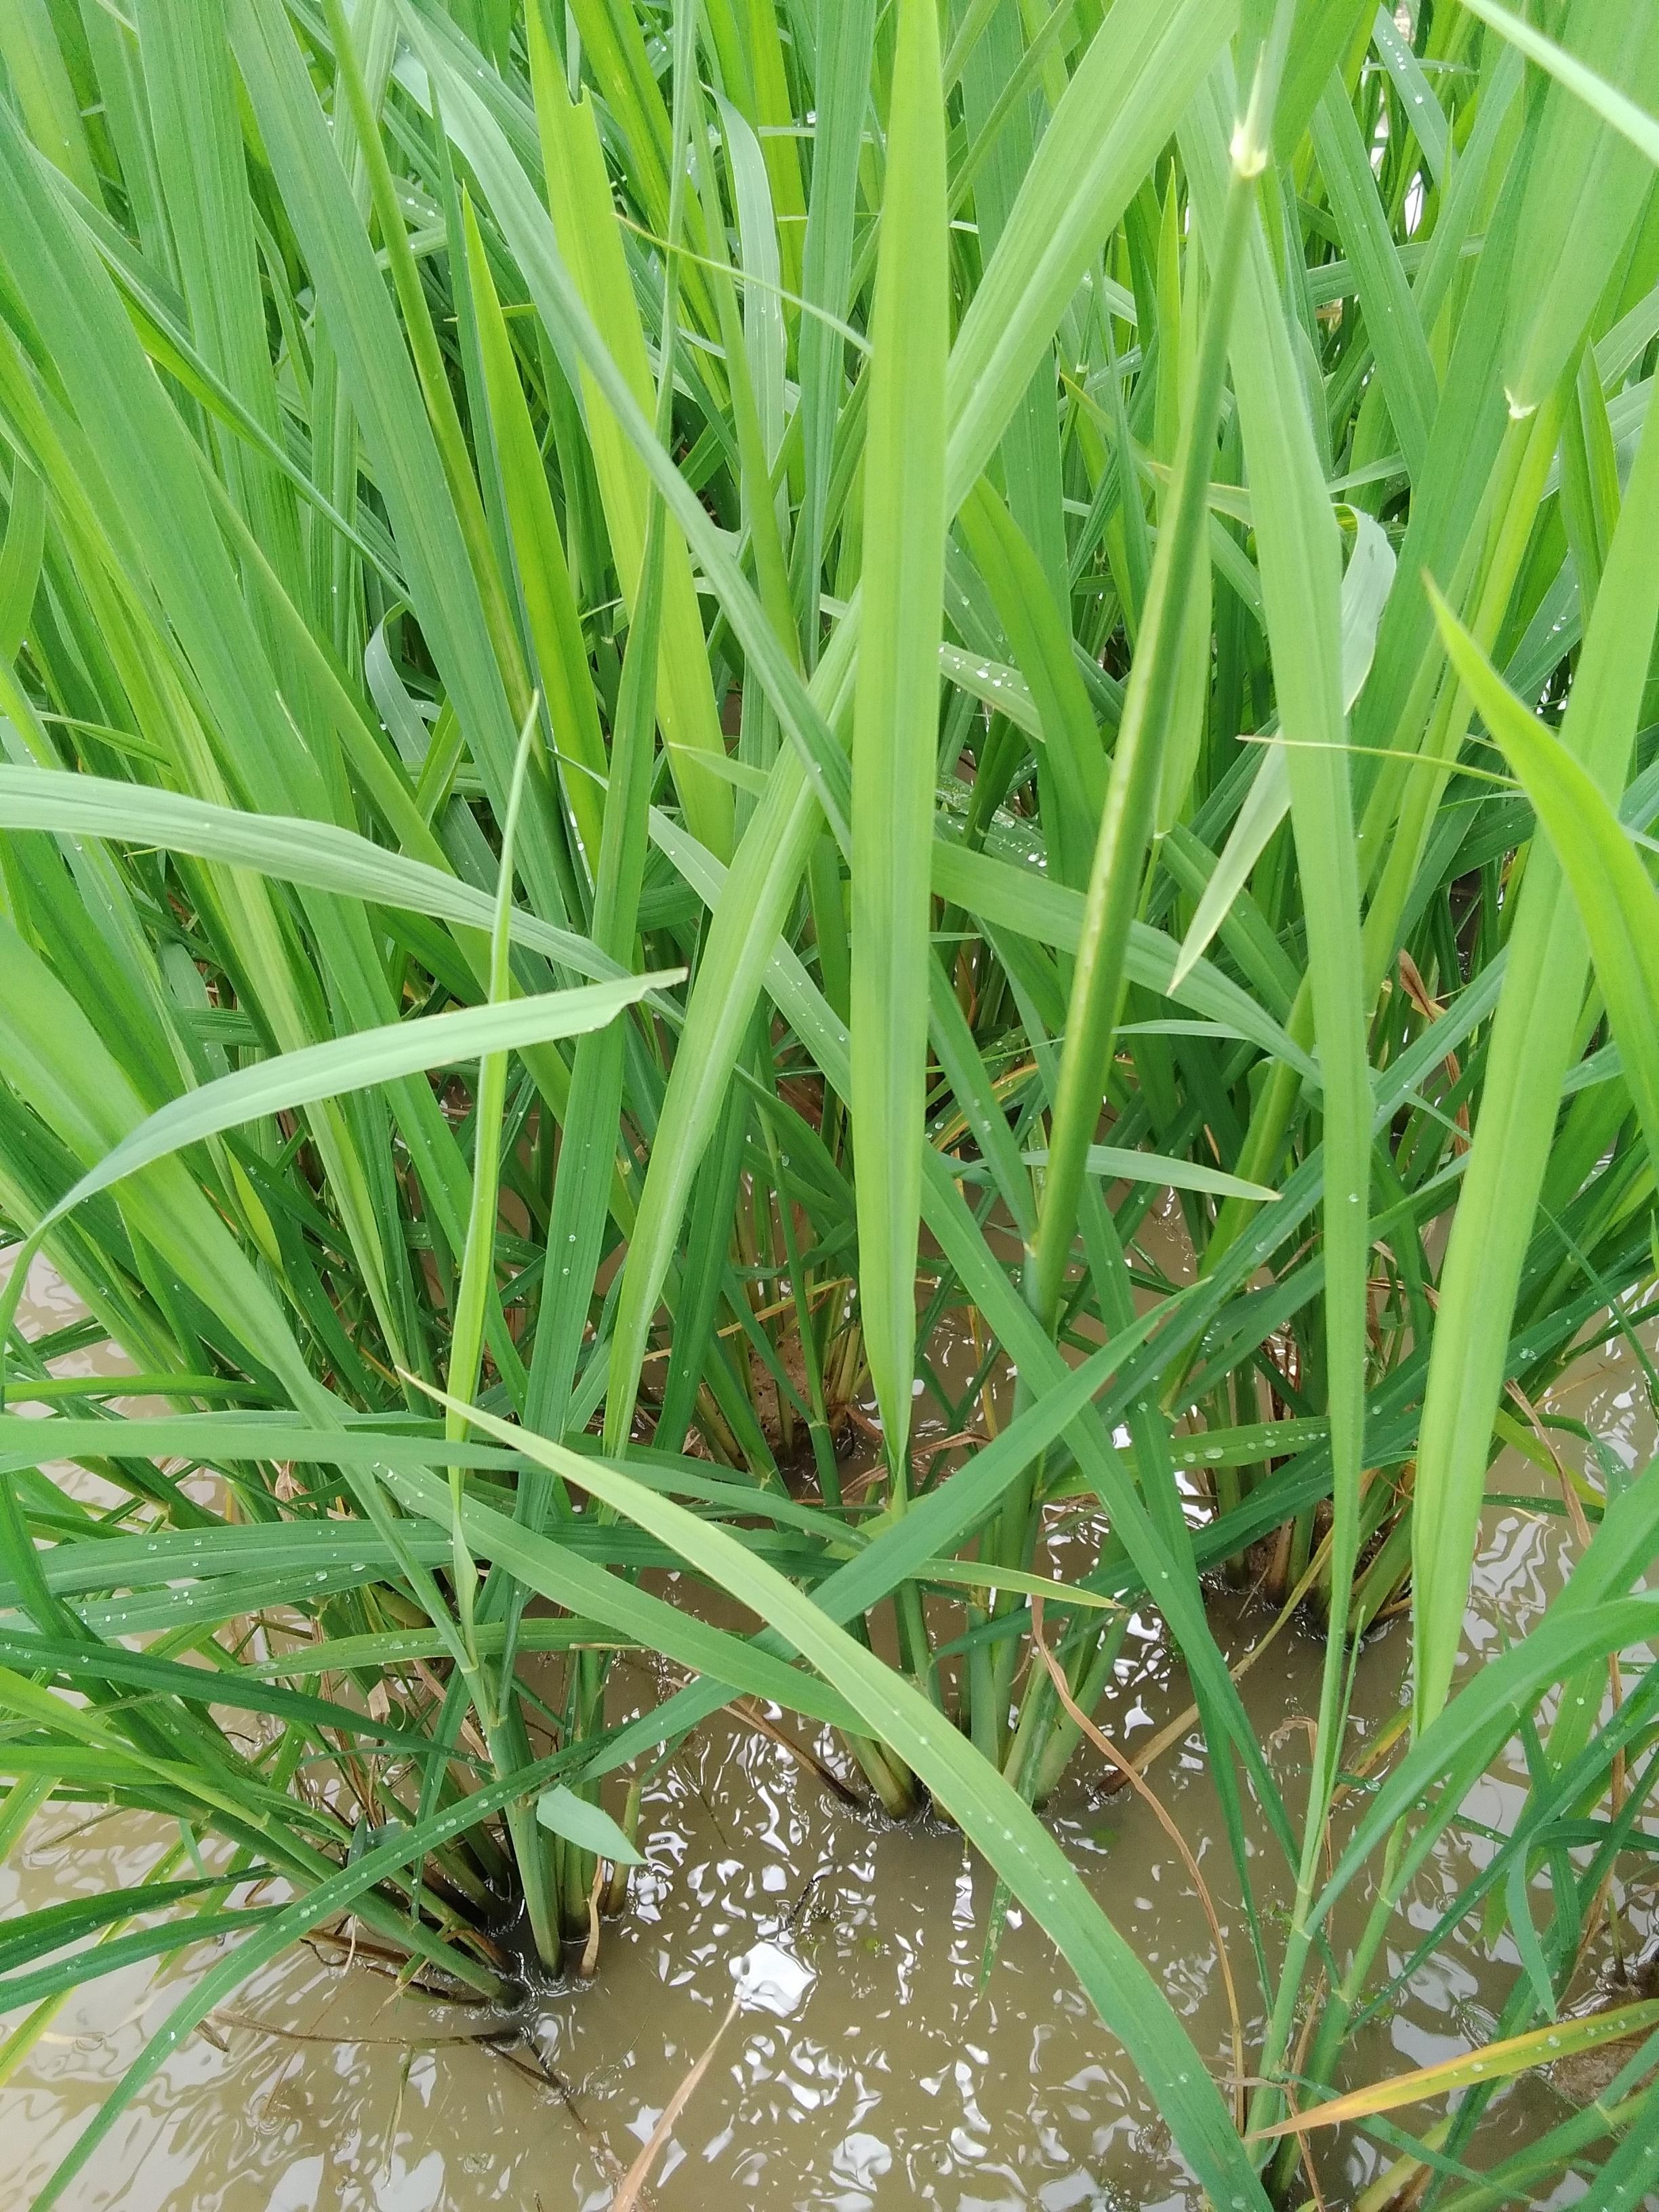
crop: rice
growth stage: booting
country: Nigeria
